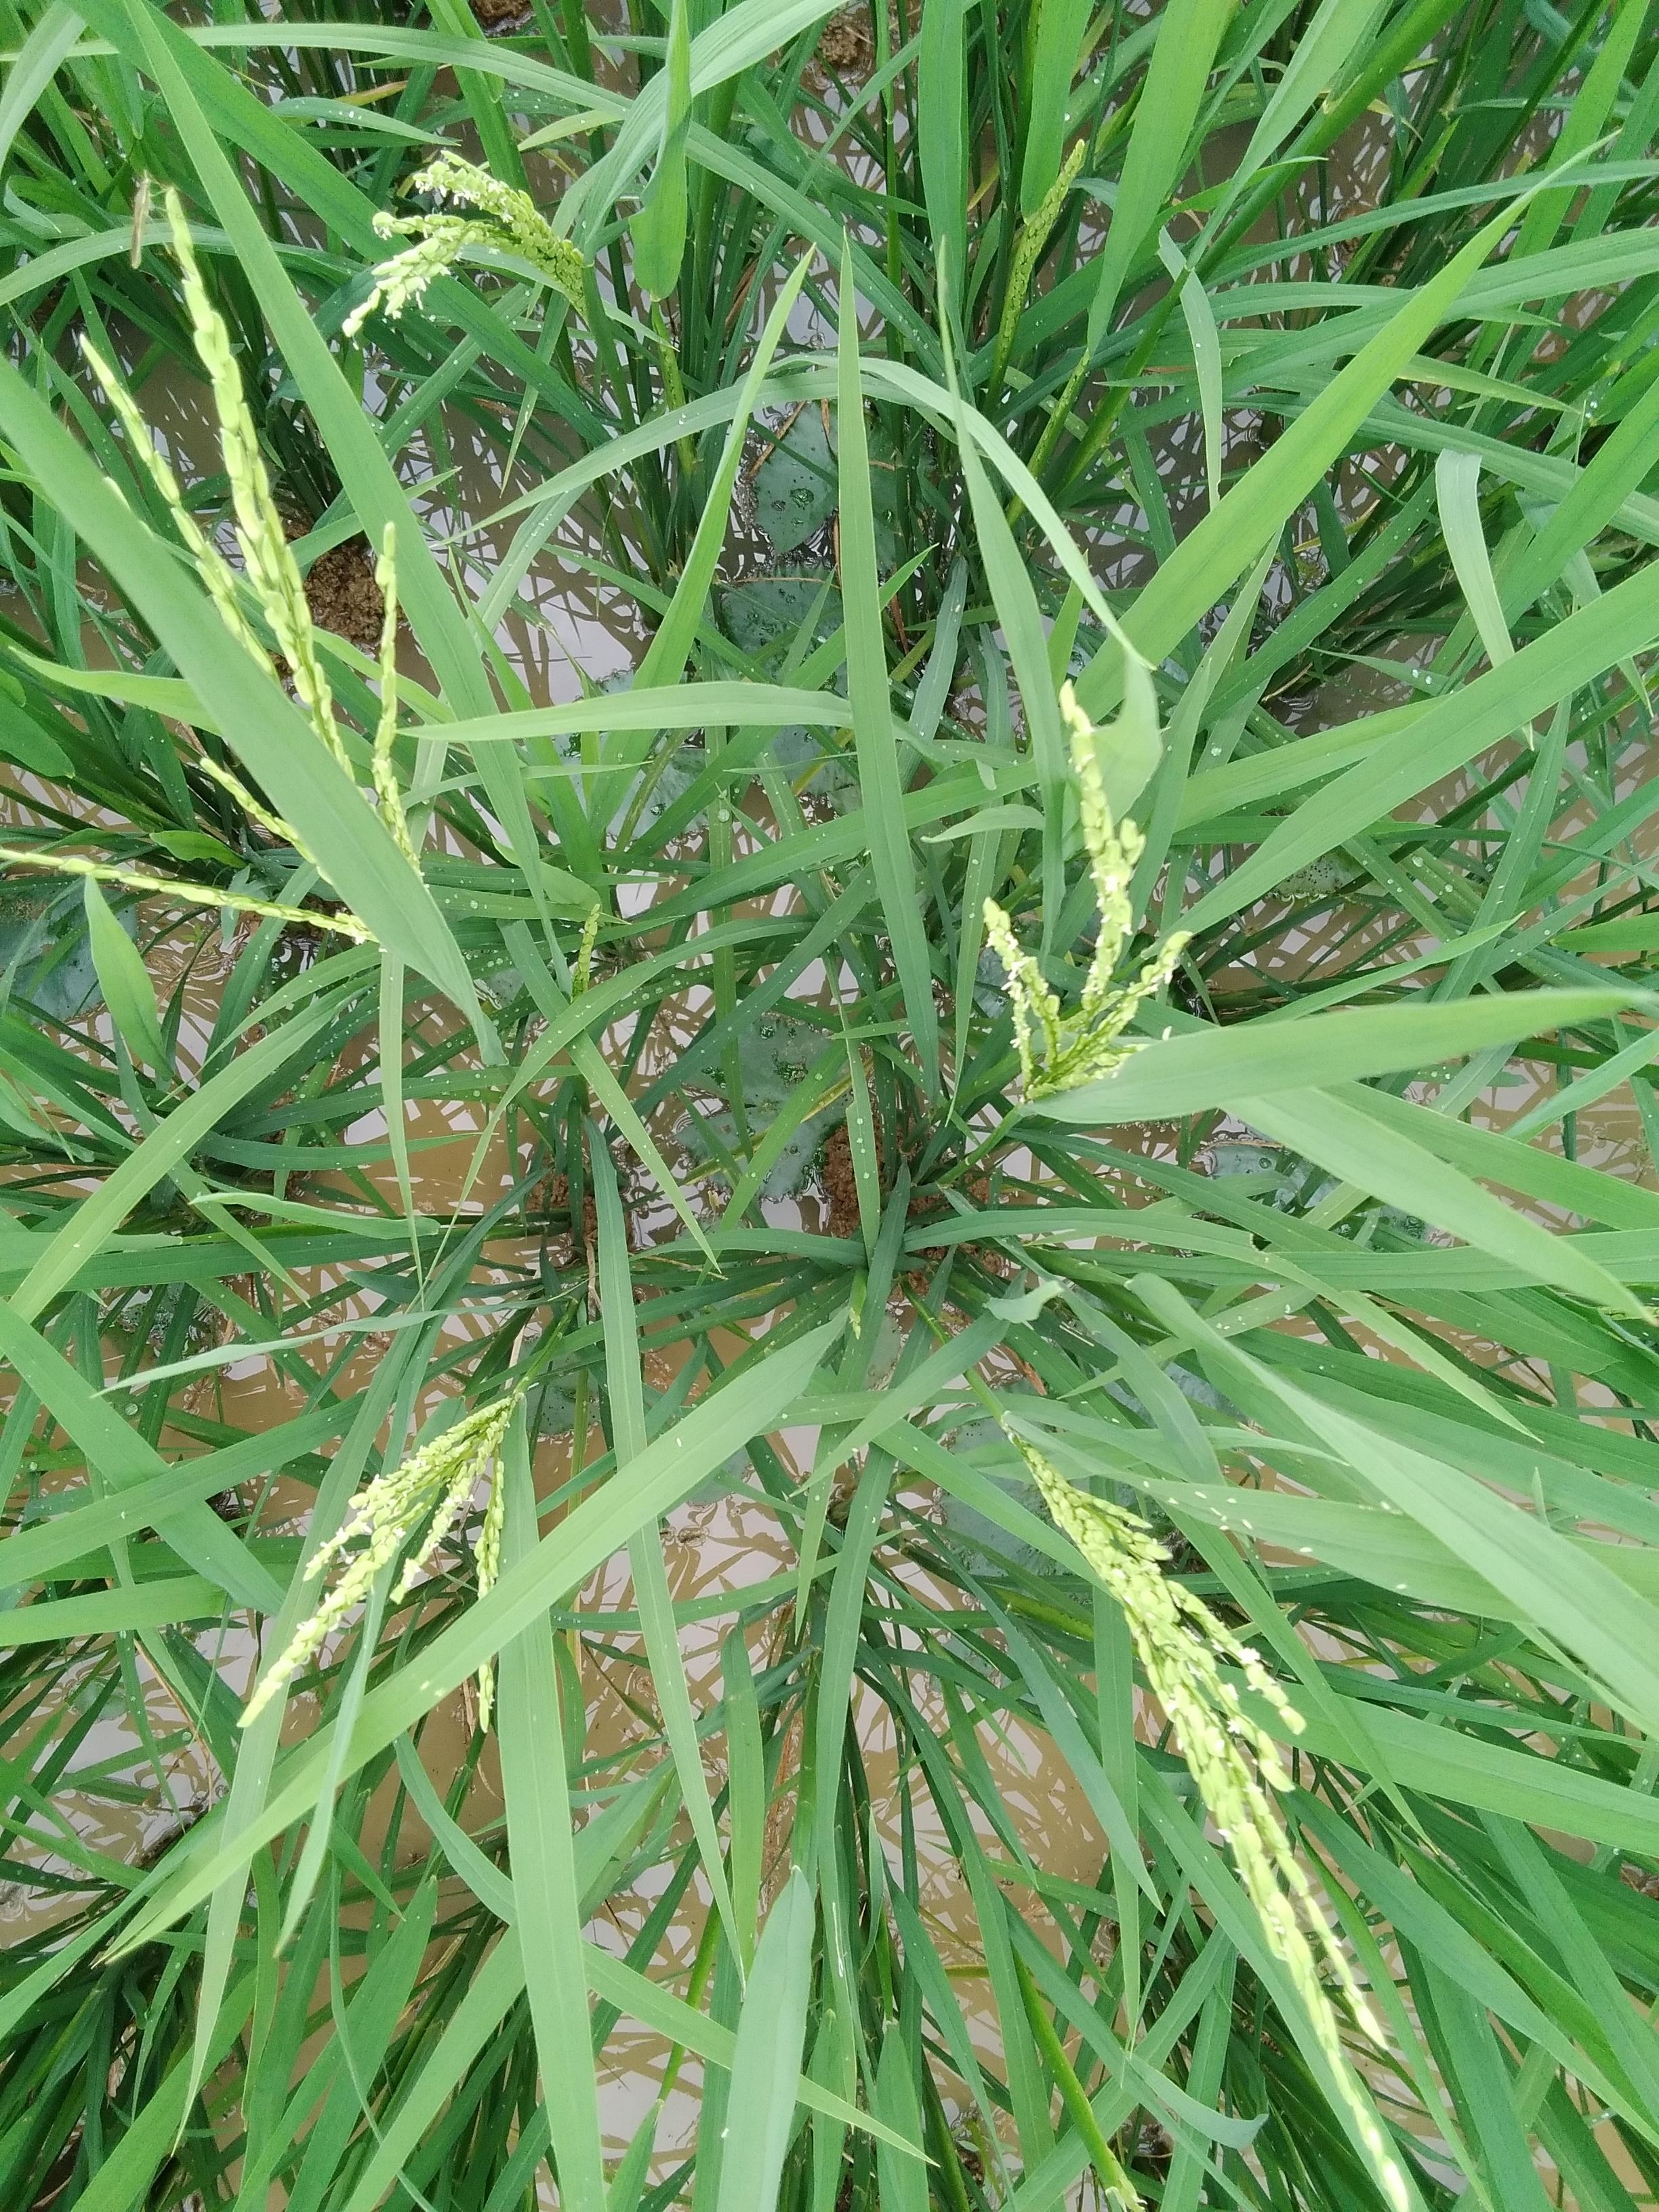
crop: rice
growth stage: flowering
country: Nigeria
